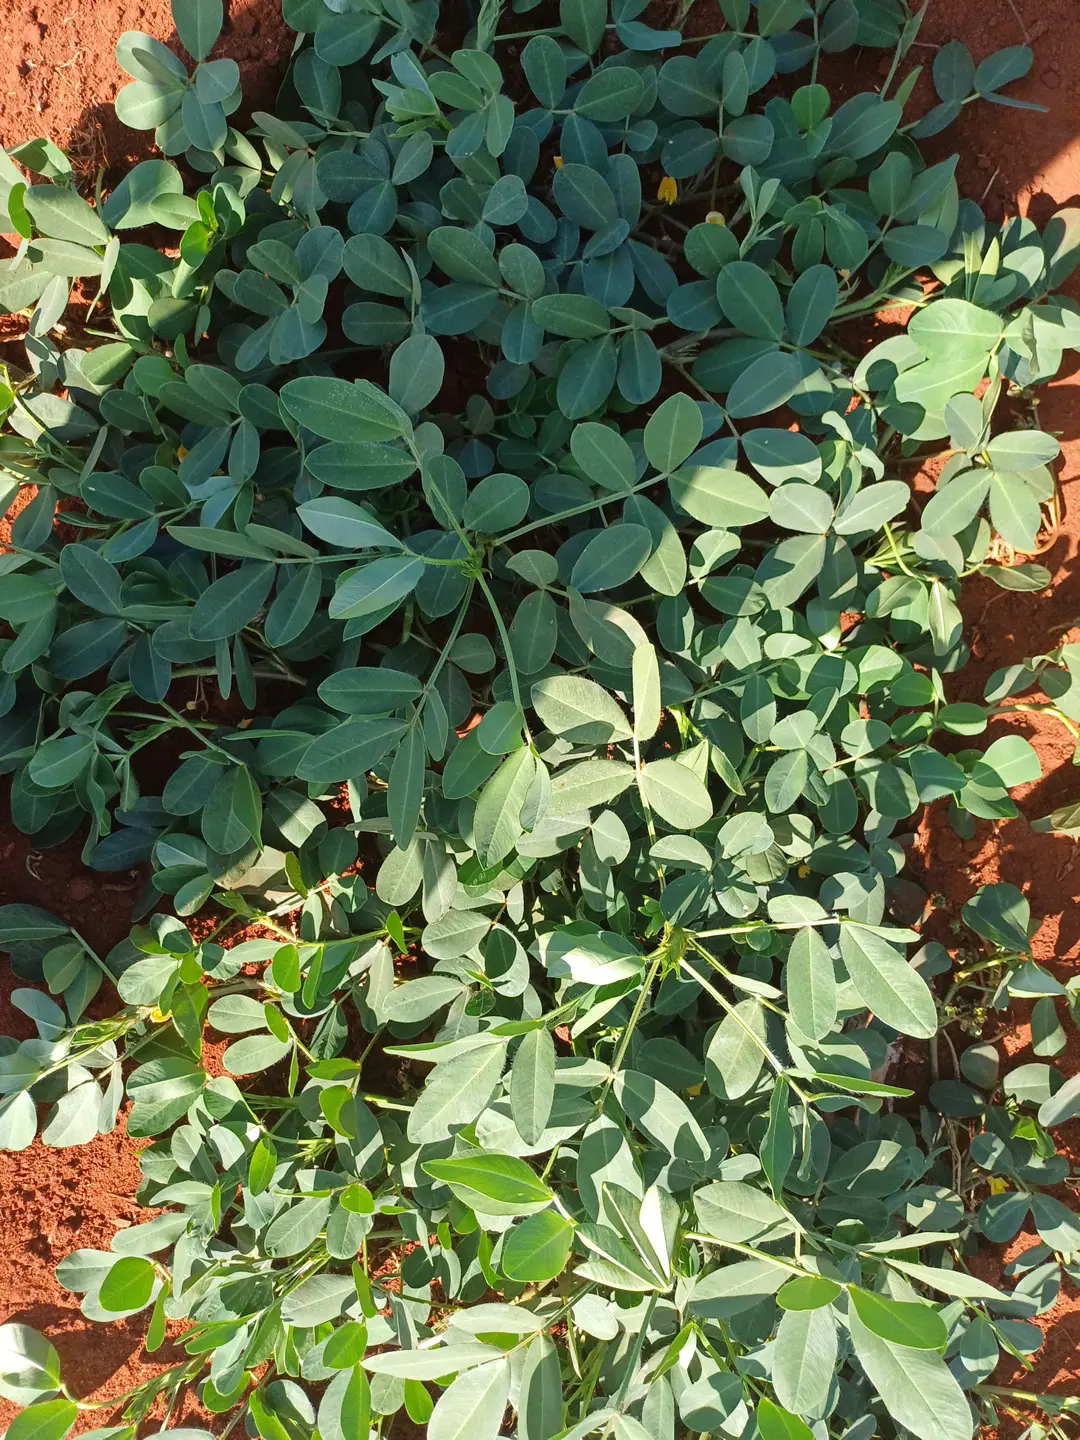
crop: groundnut
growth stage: flowering
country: Kenya
